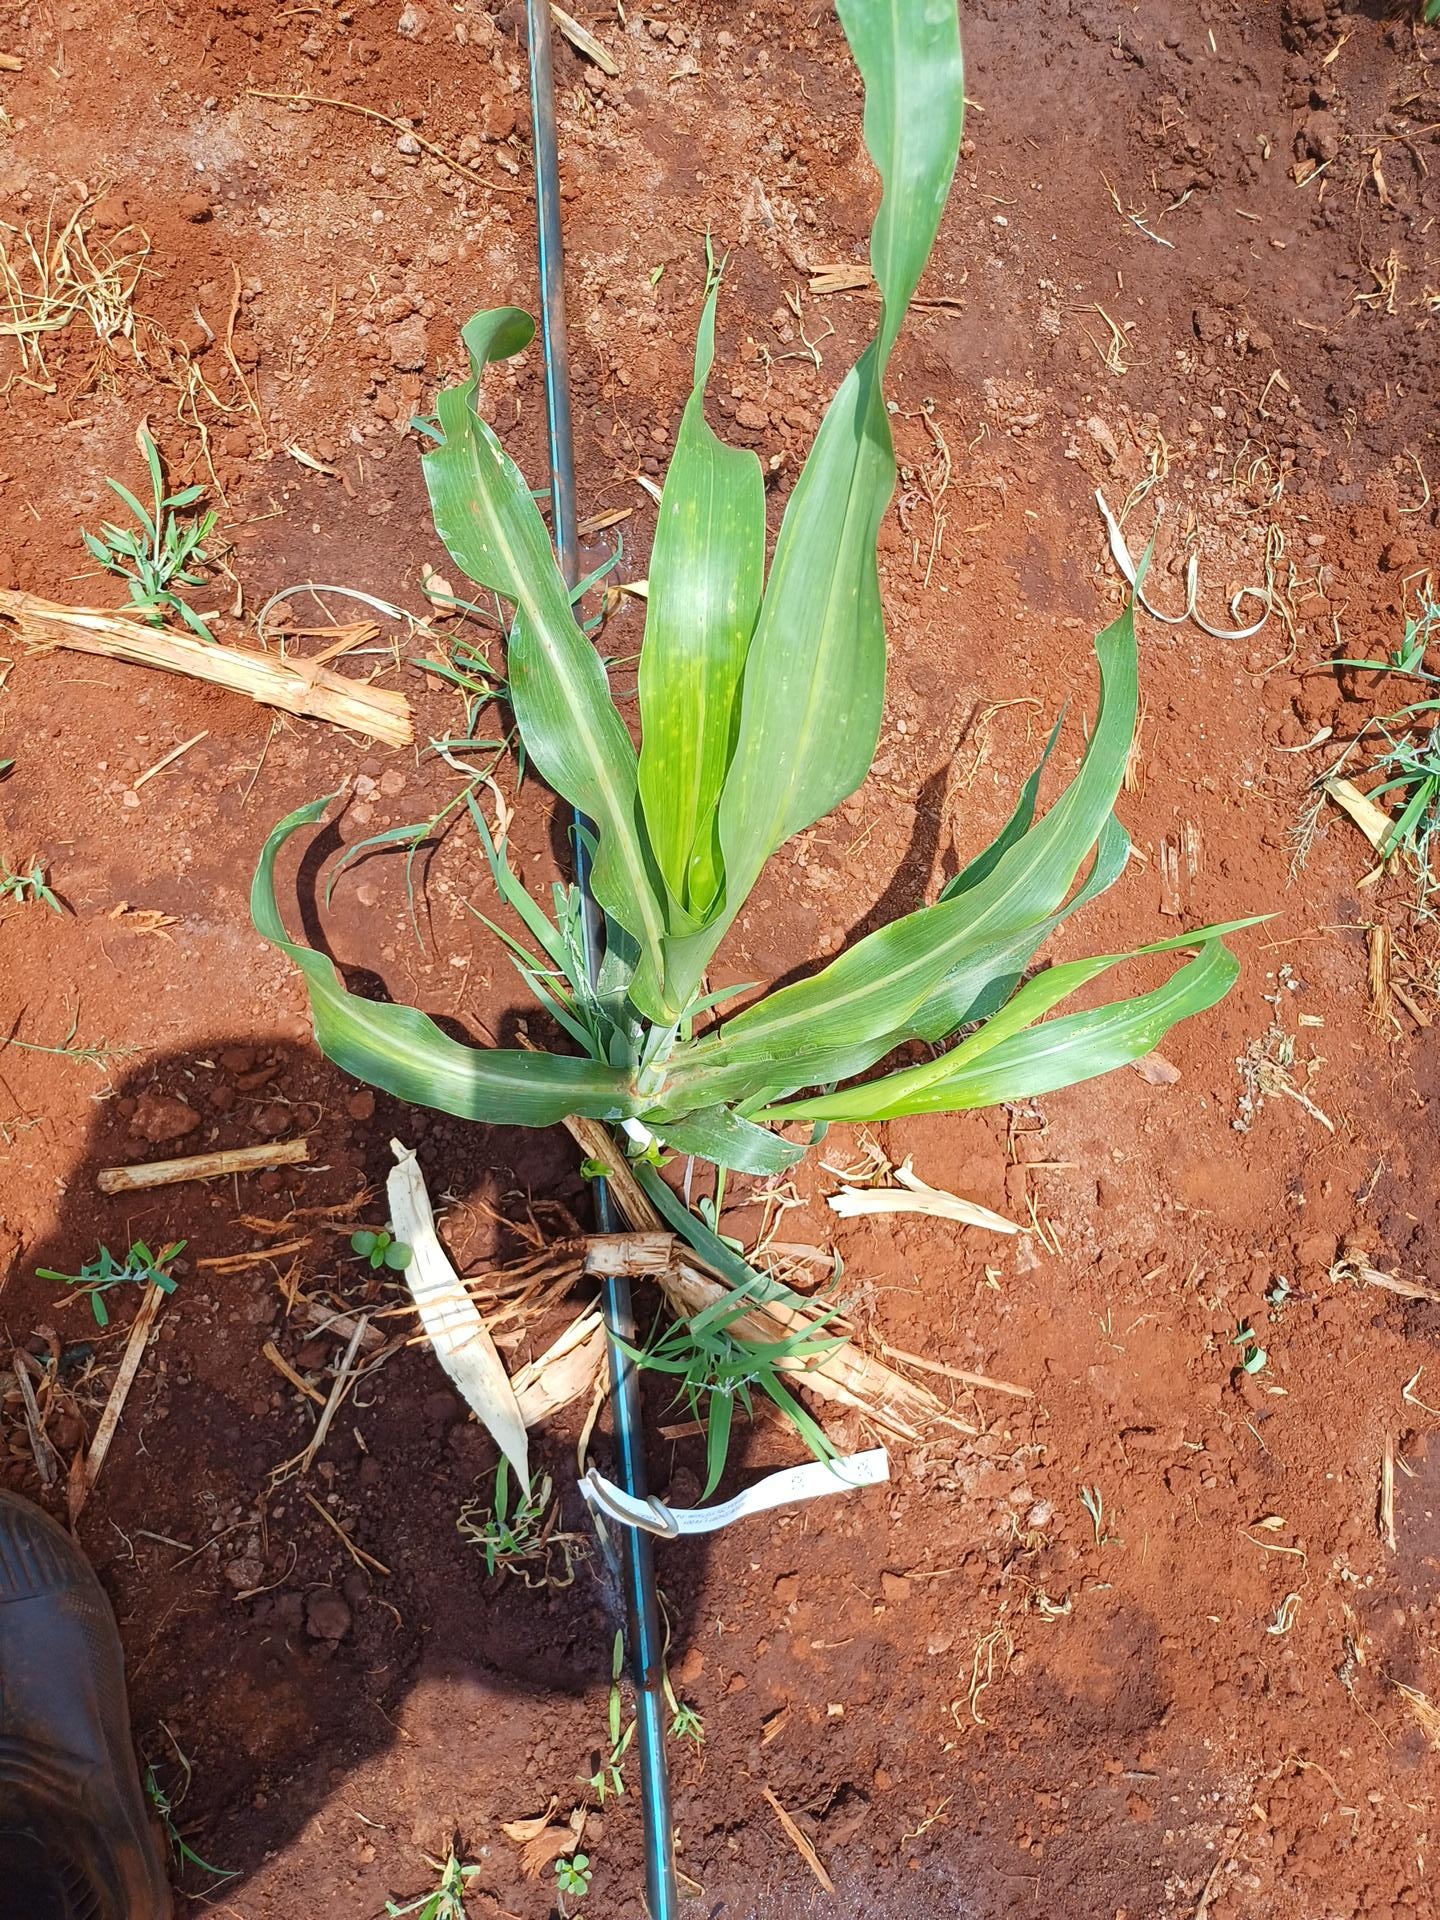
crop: sorghum
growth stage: vegetative
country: Kenya
